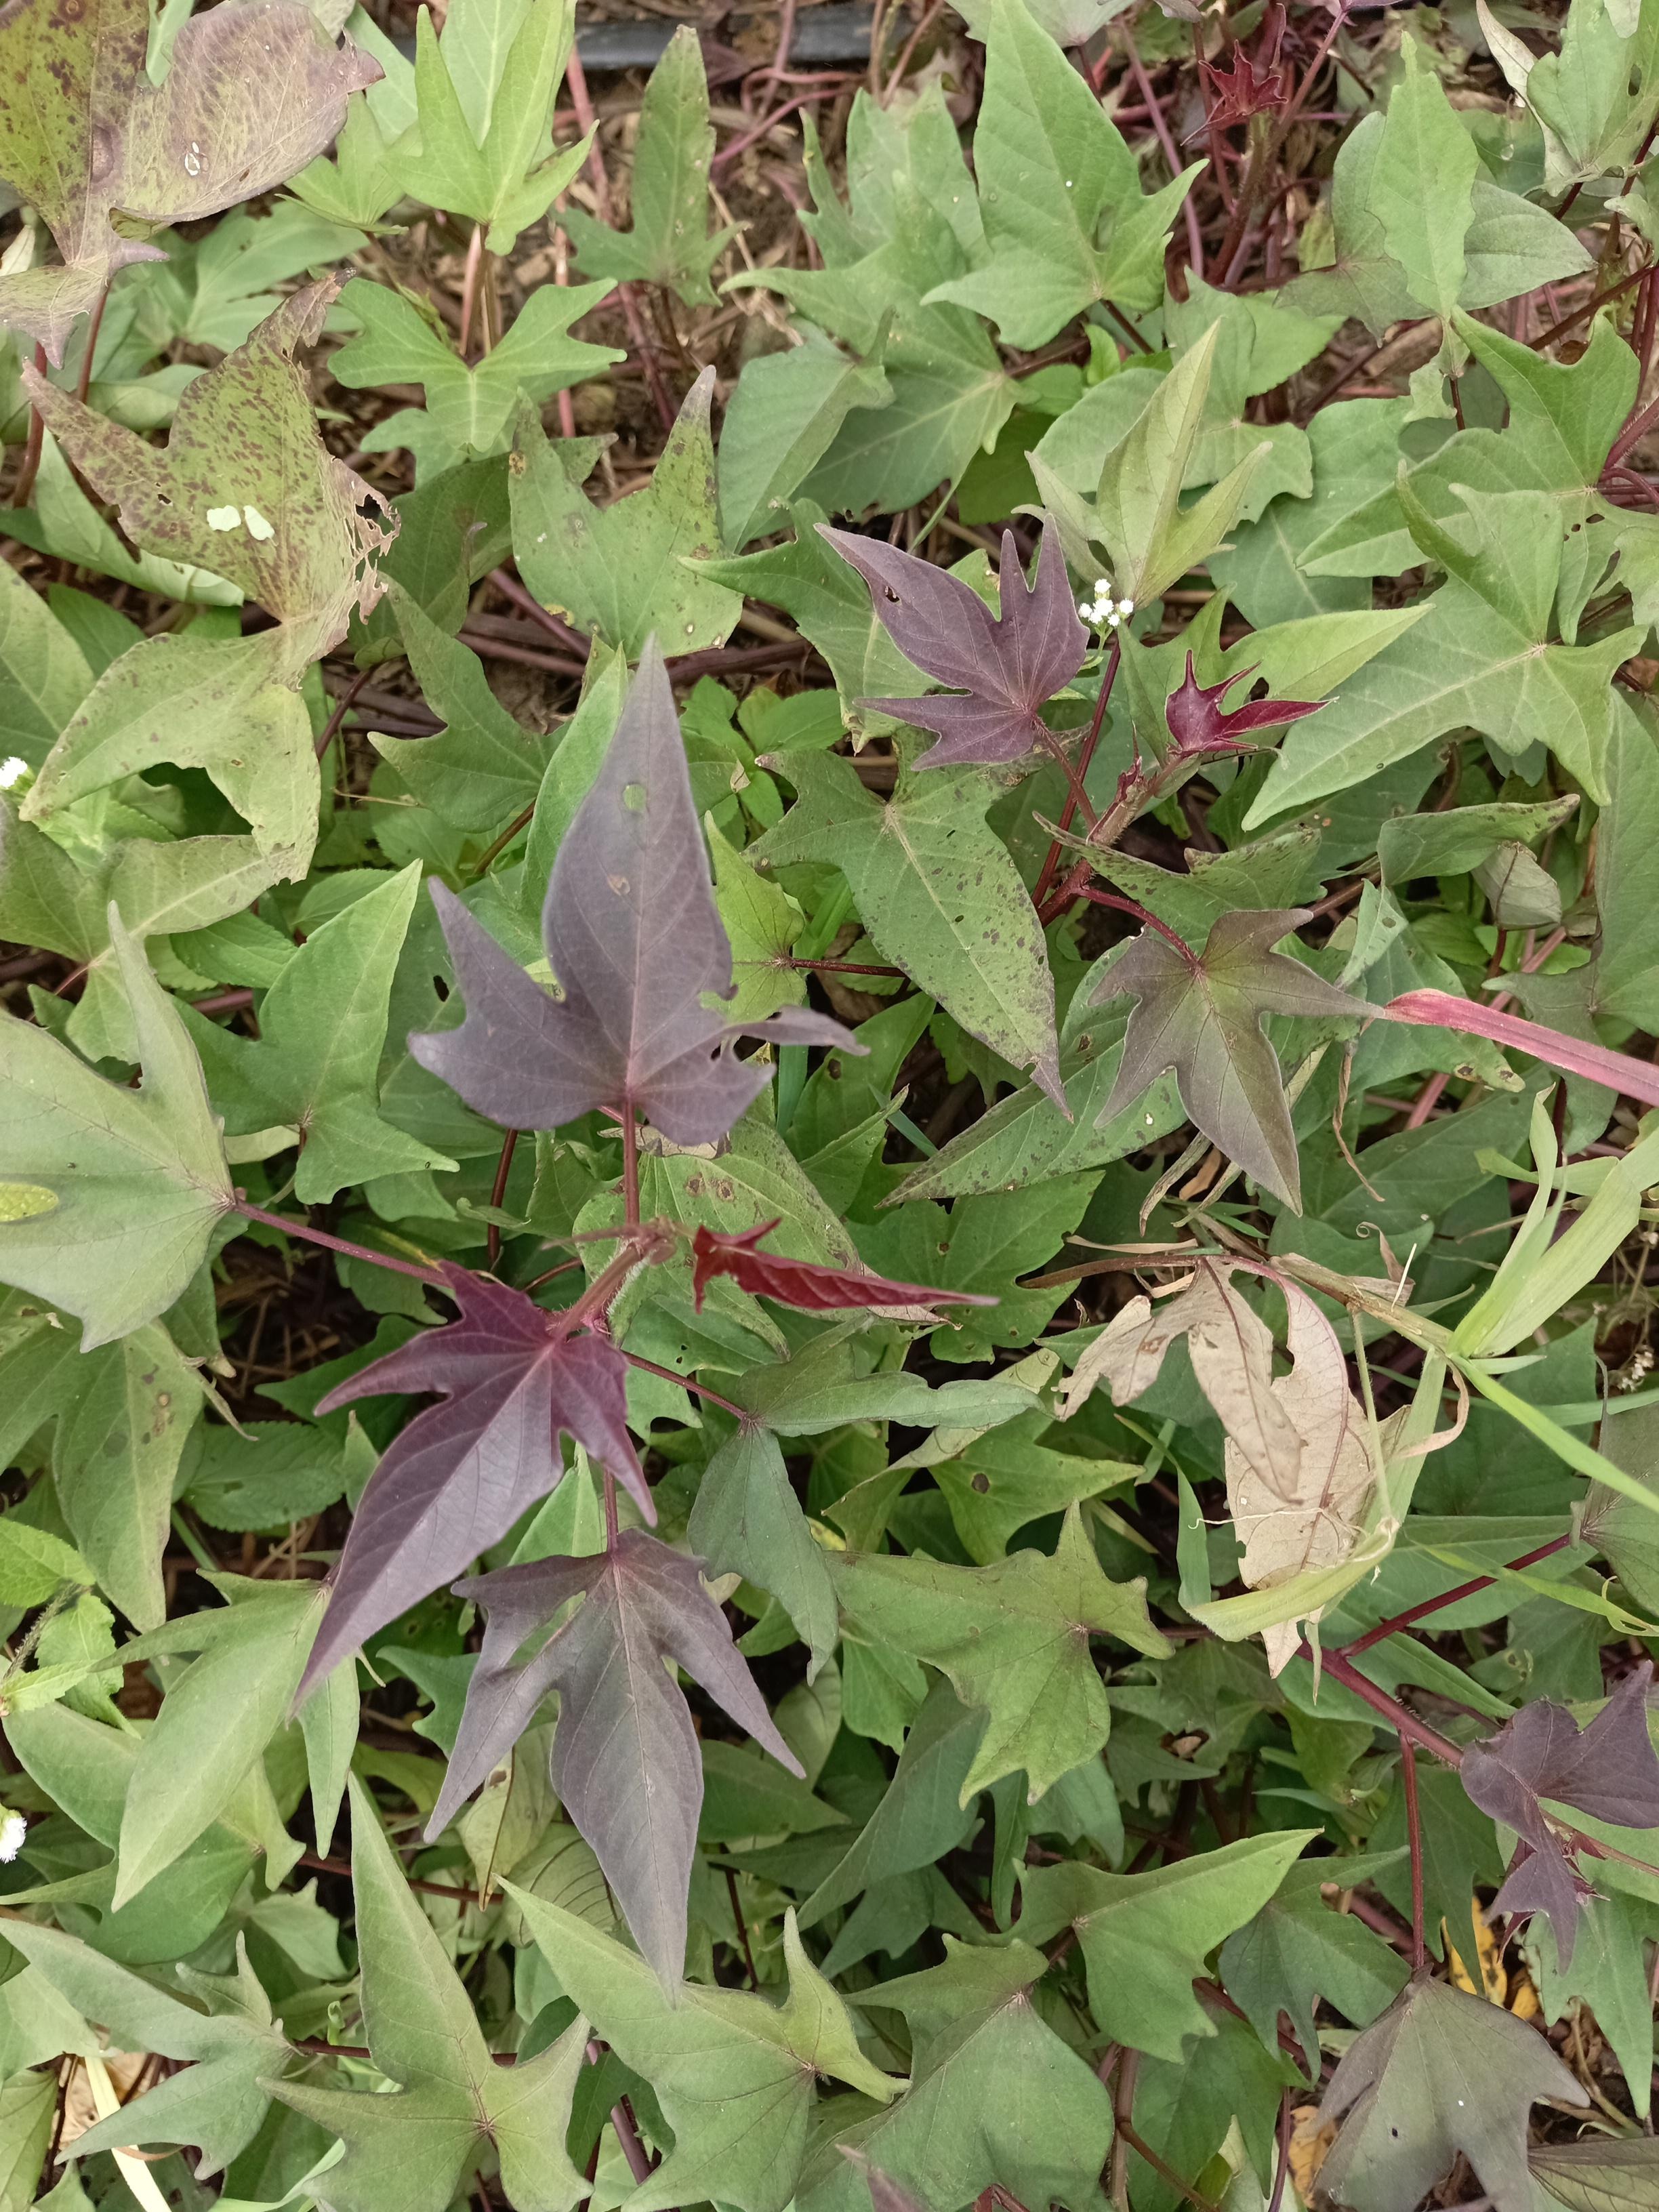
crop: sweet potato
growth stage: flowering
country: Tanzania
